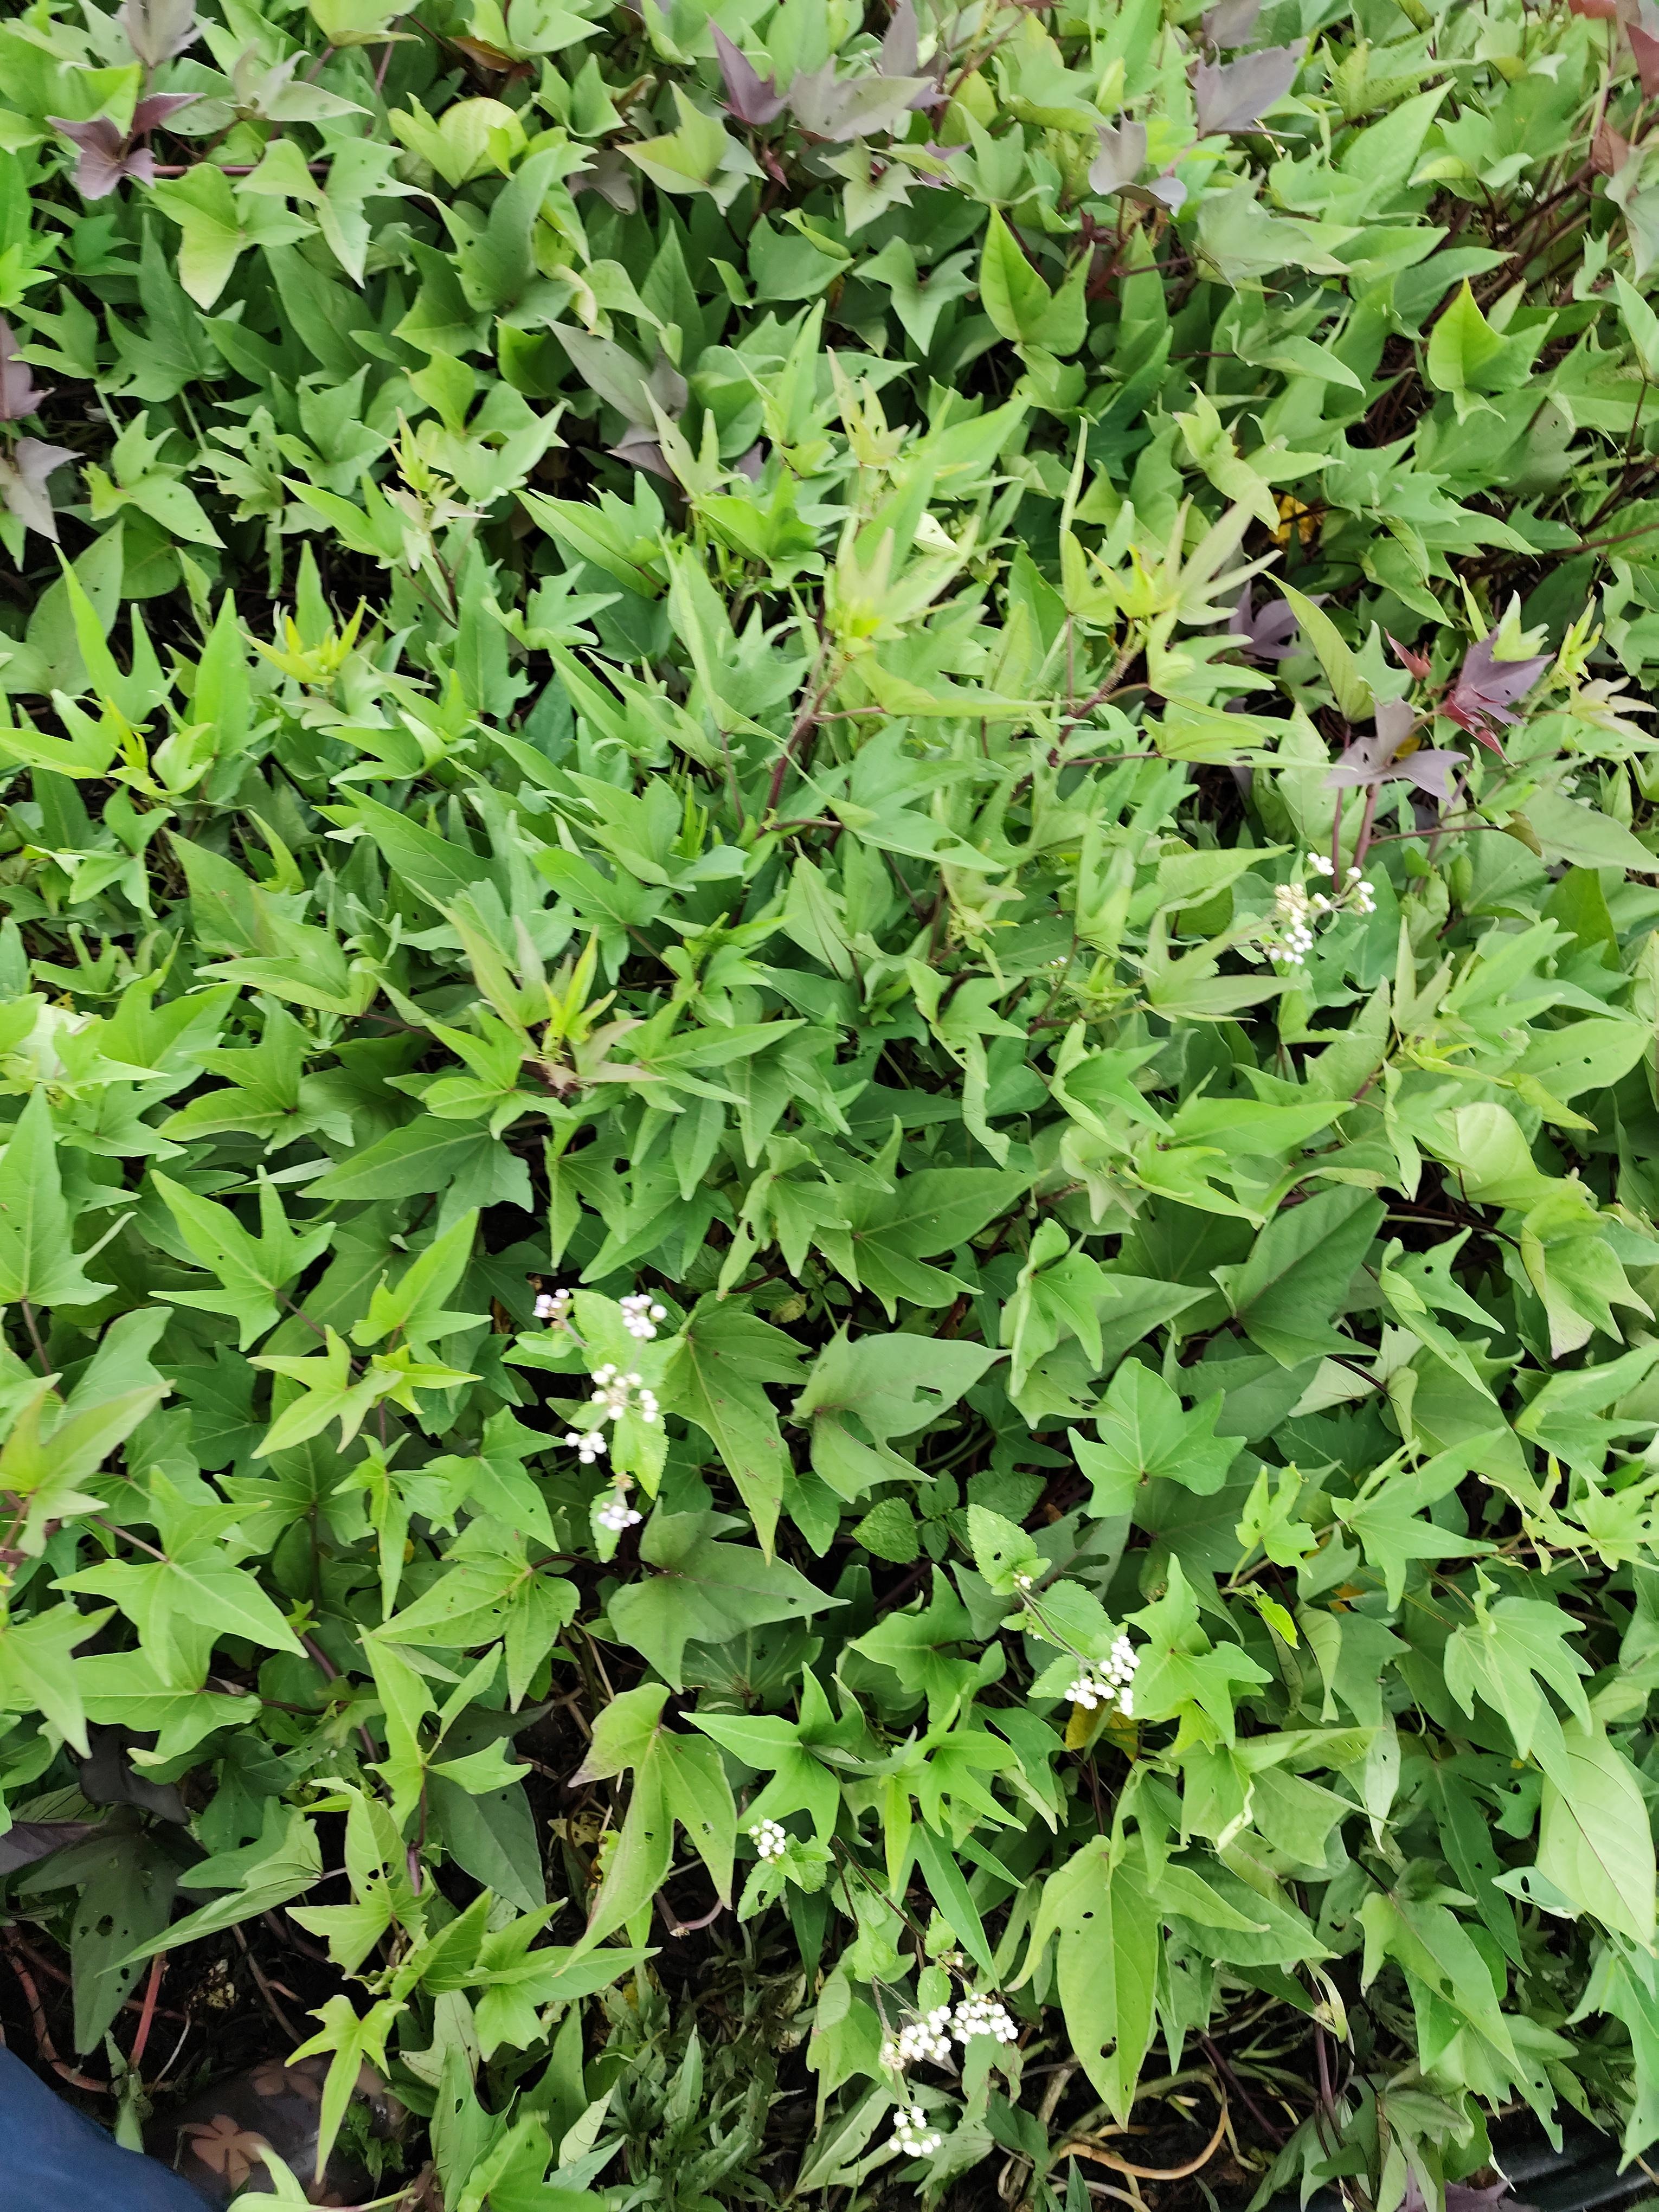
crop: pearl millet
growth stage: filling grain
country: Tanzania
